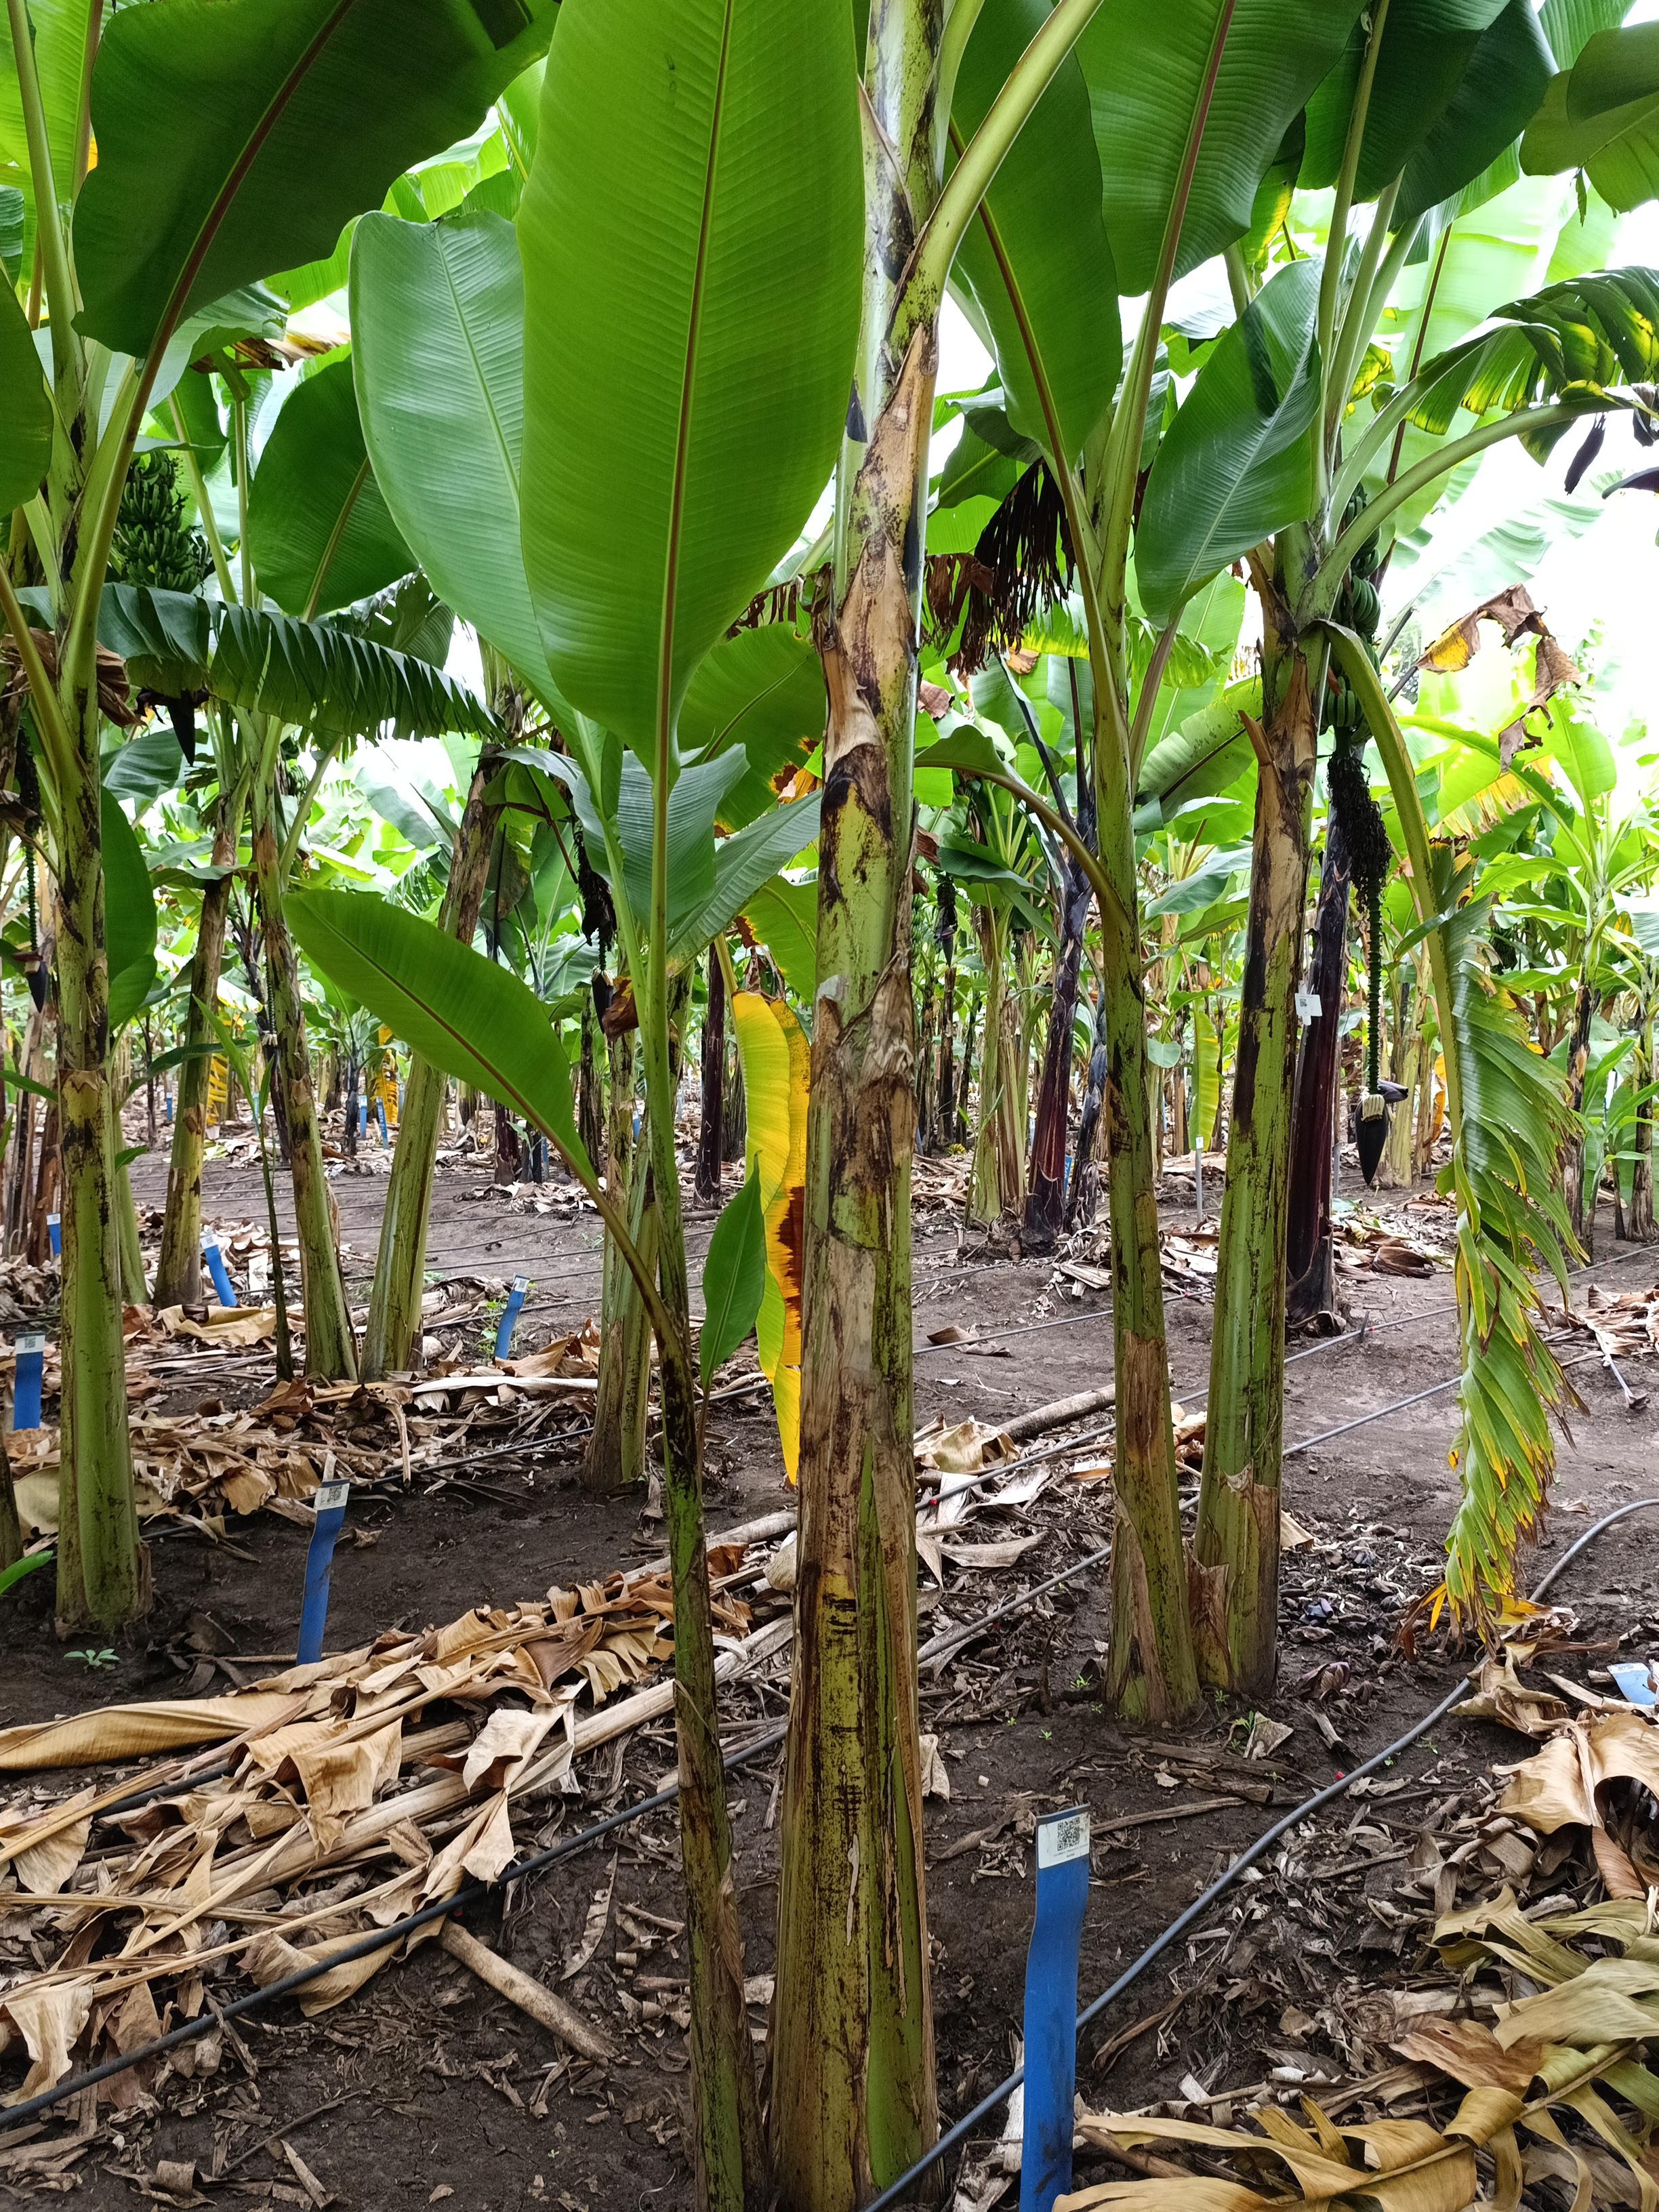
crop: banana
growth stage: flowering
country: Tanzania
